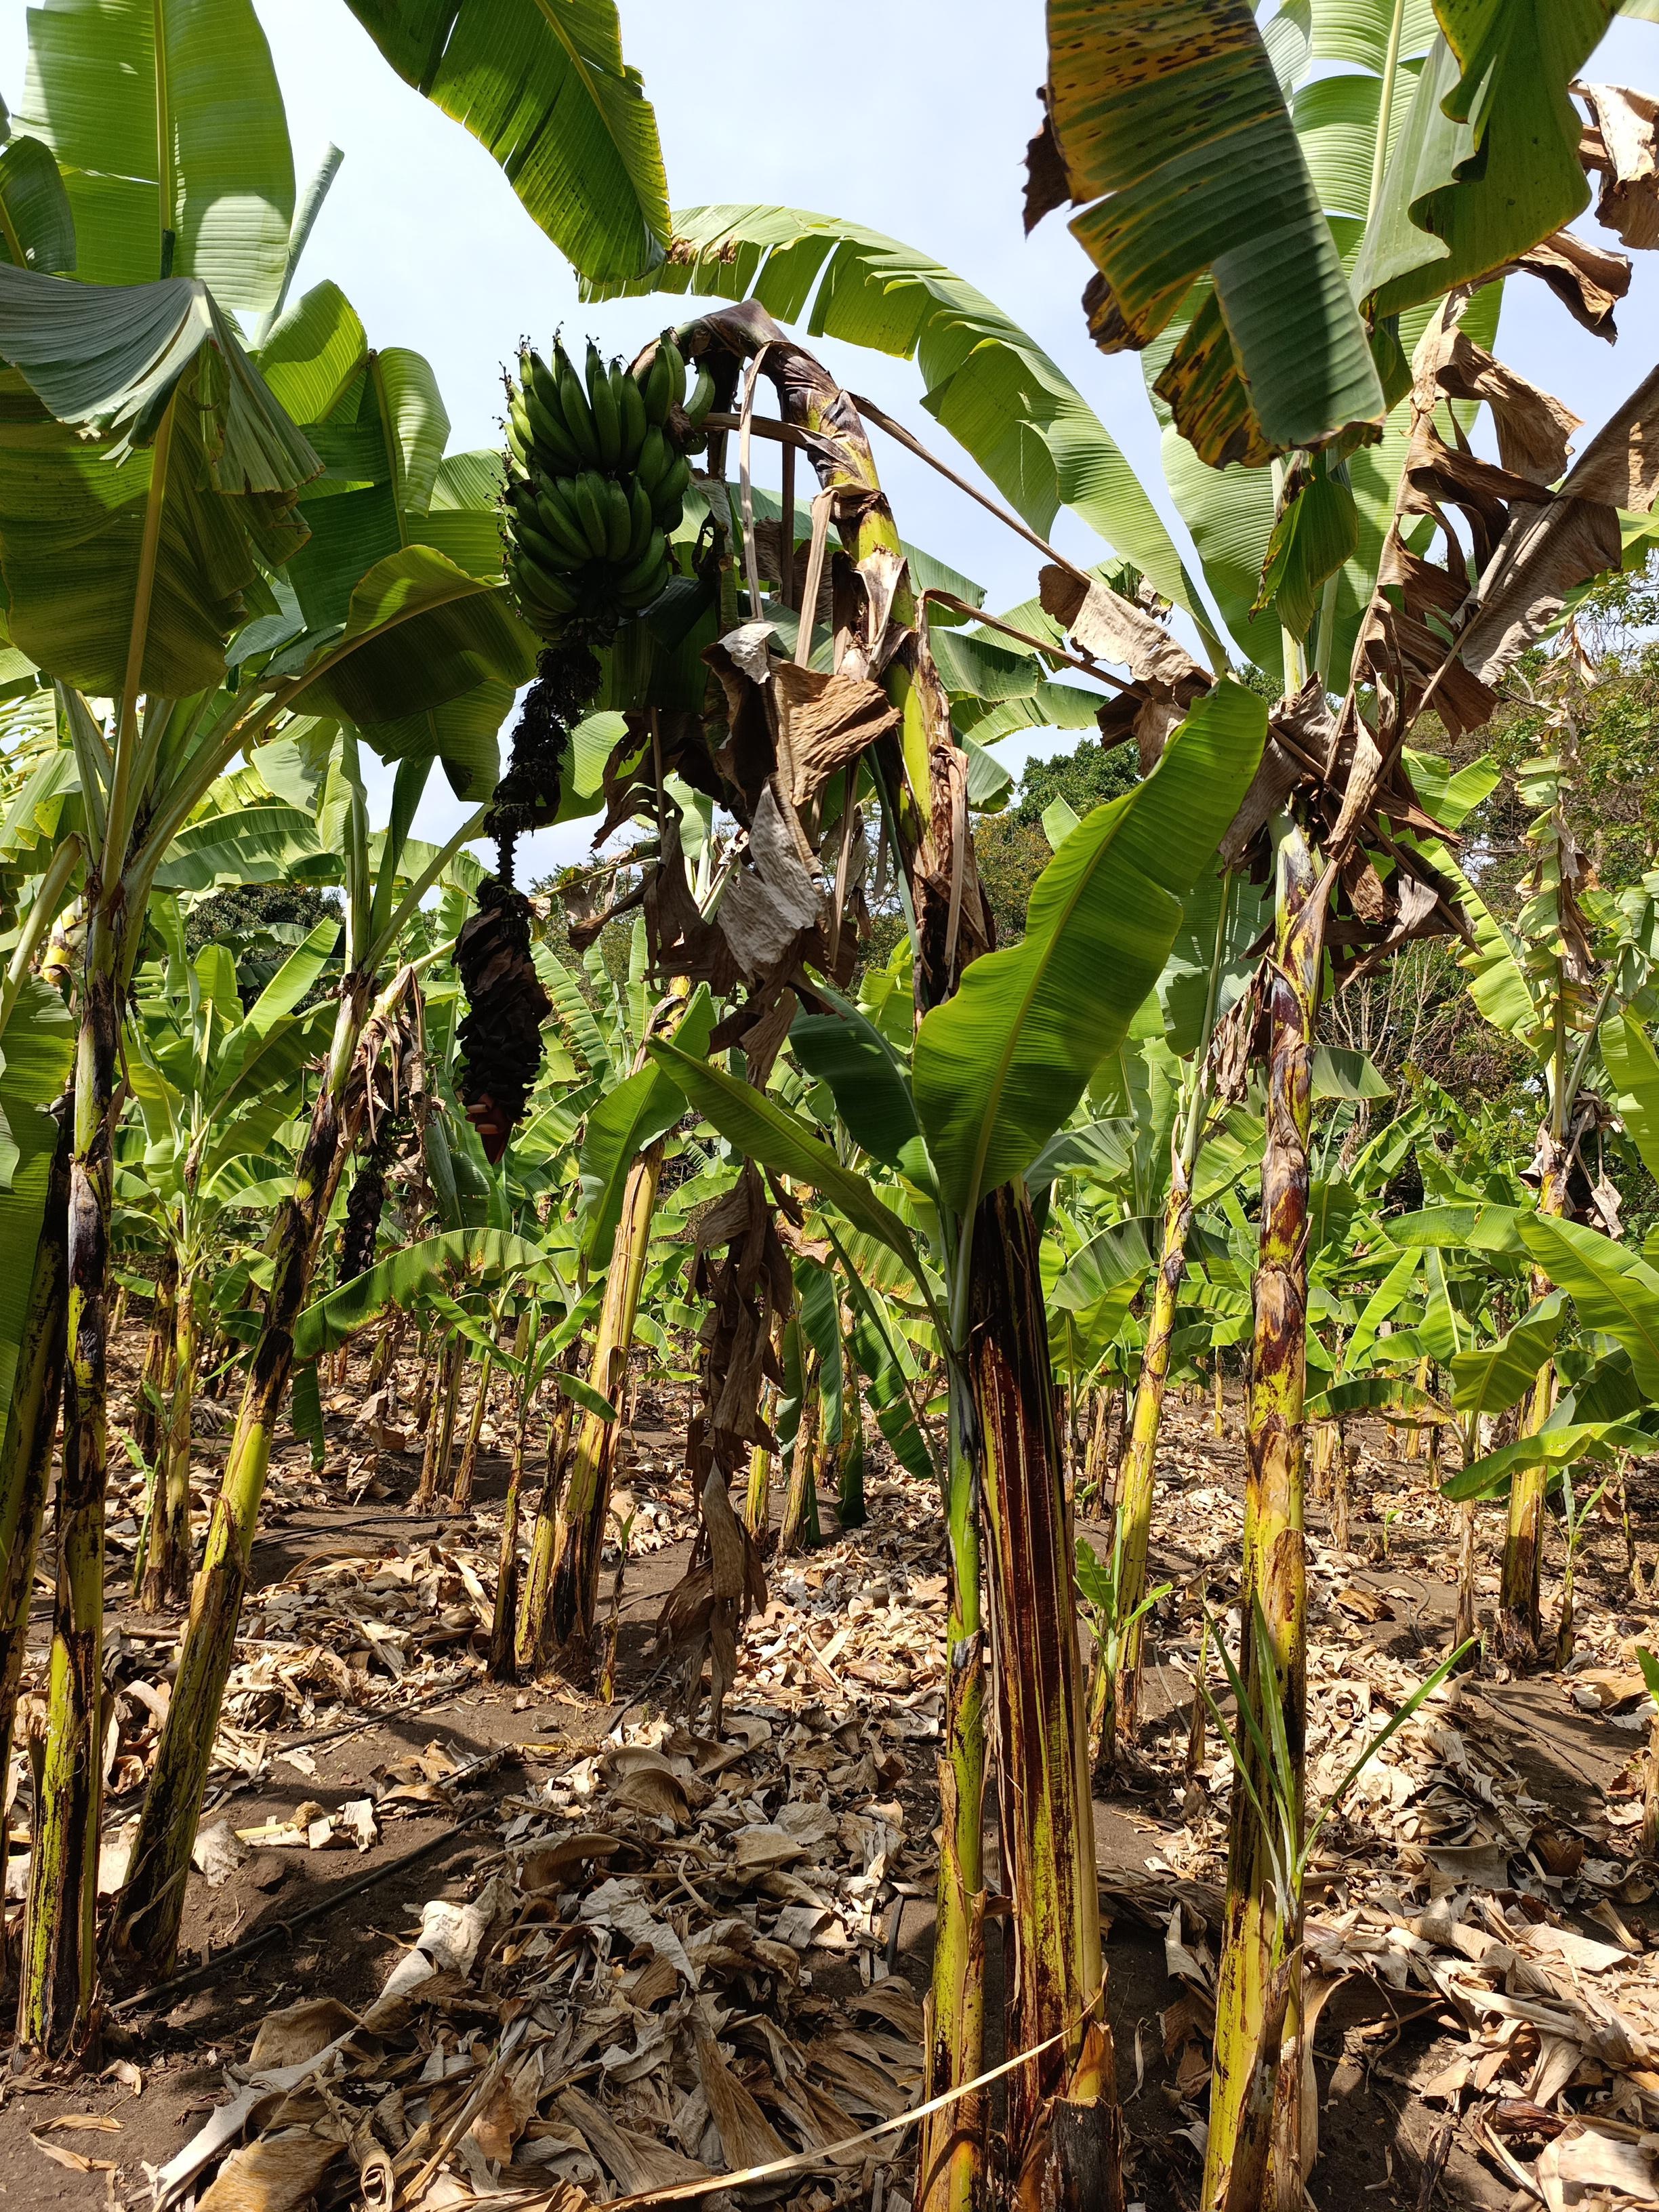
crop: banana
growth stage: maturity
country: Tanzania
